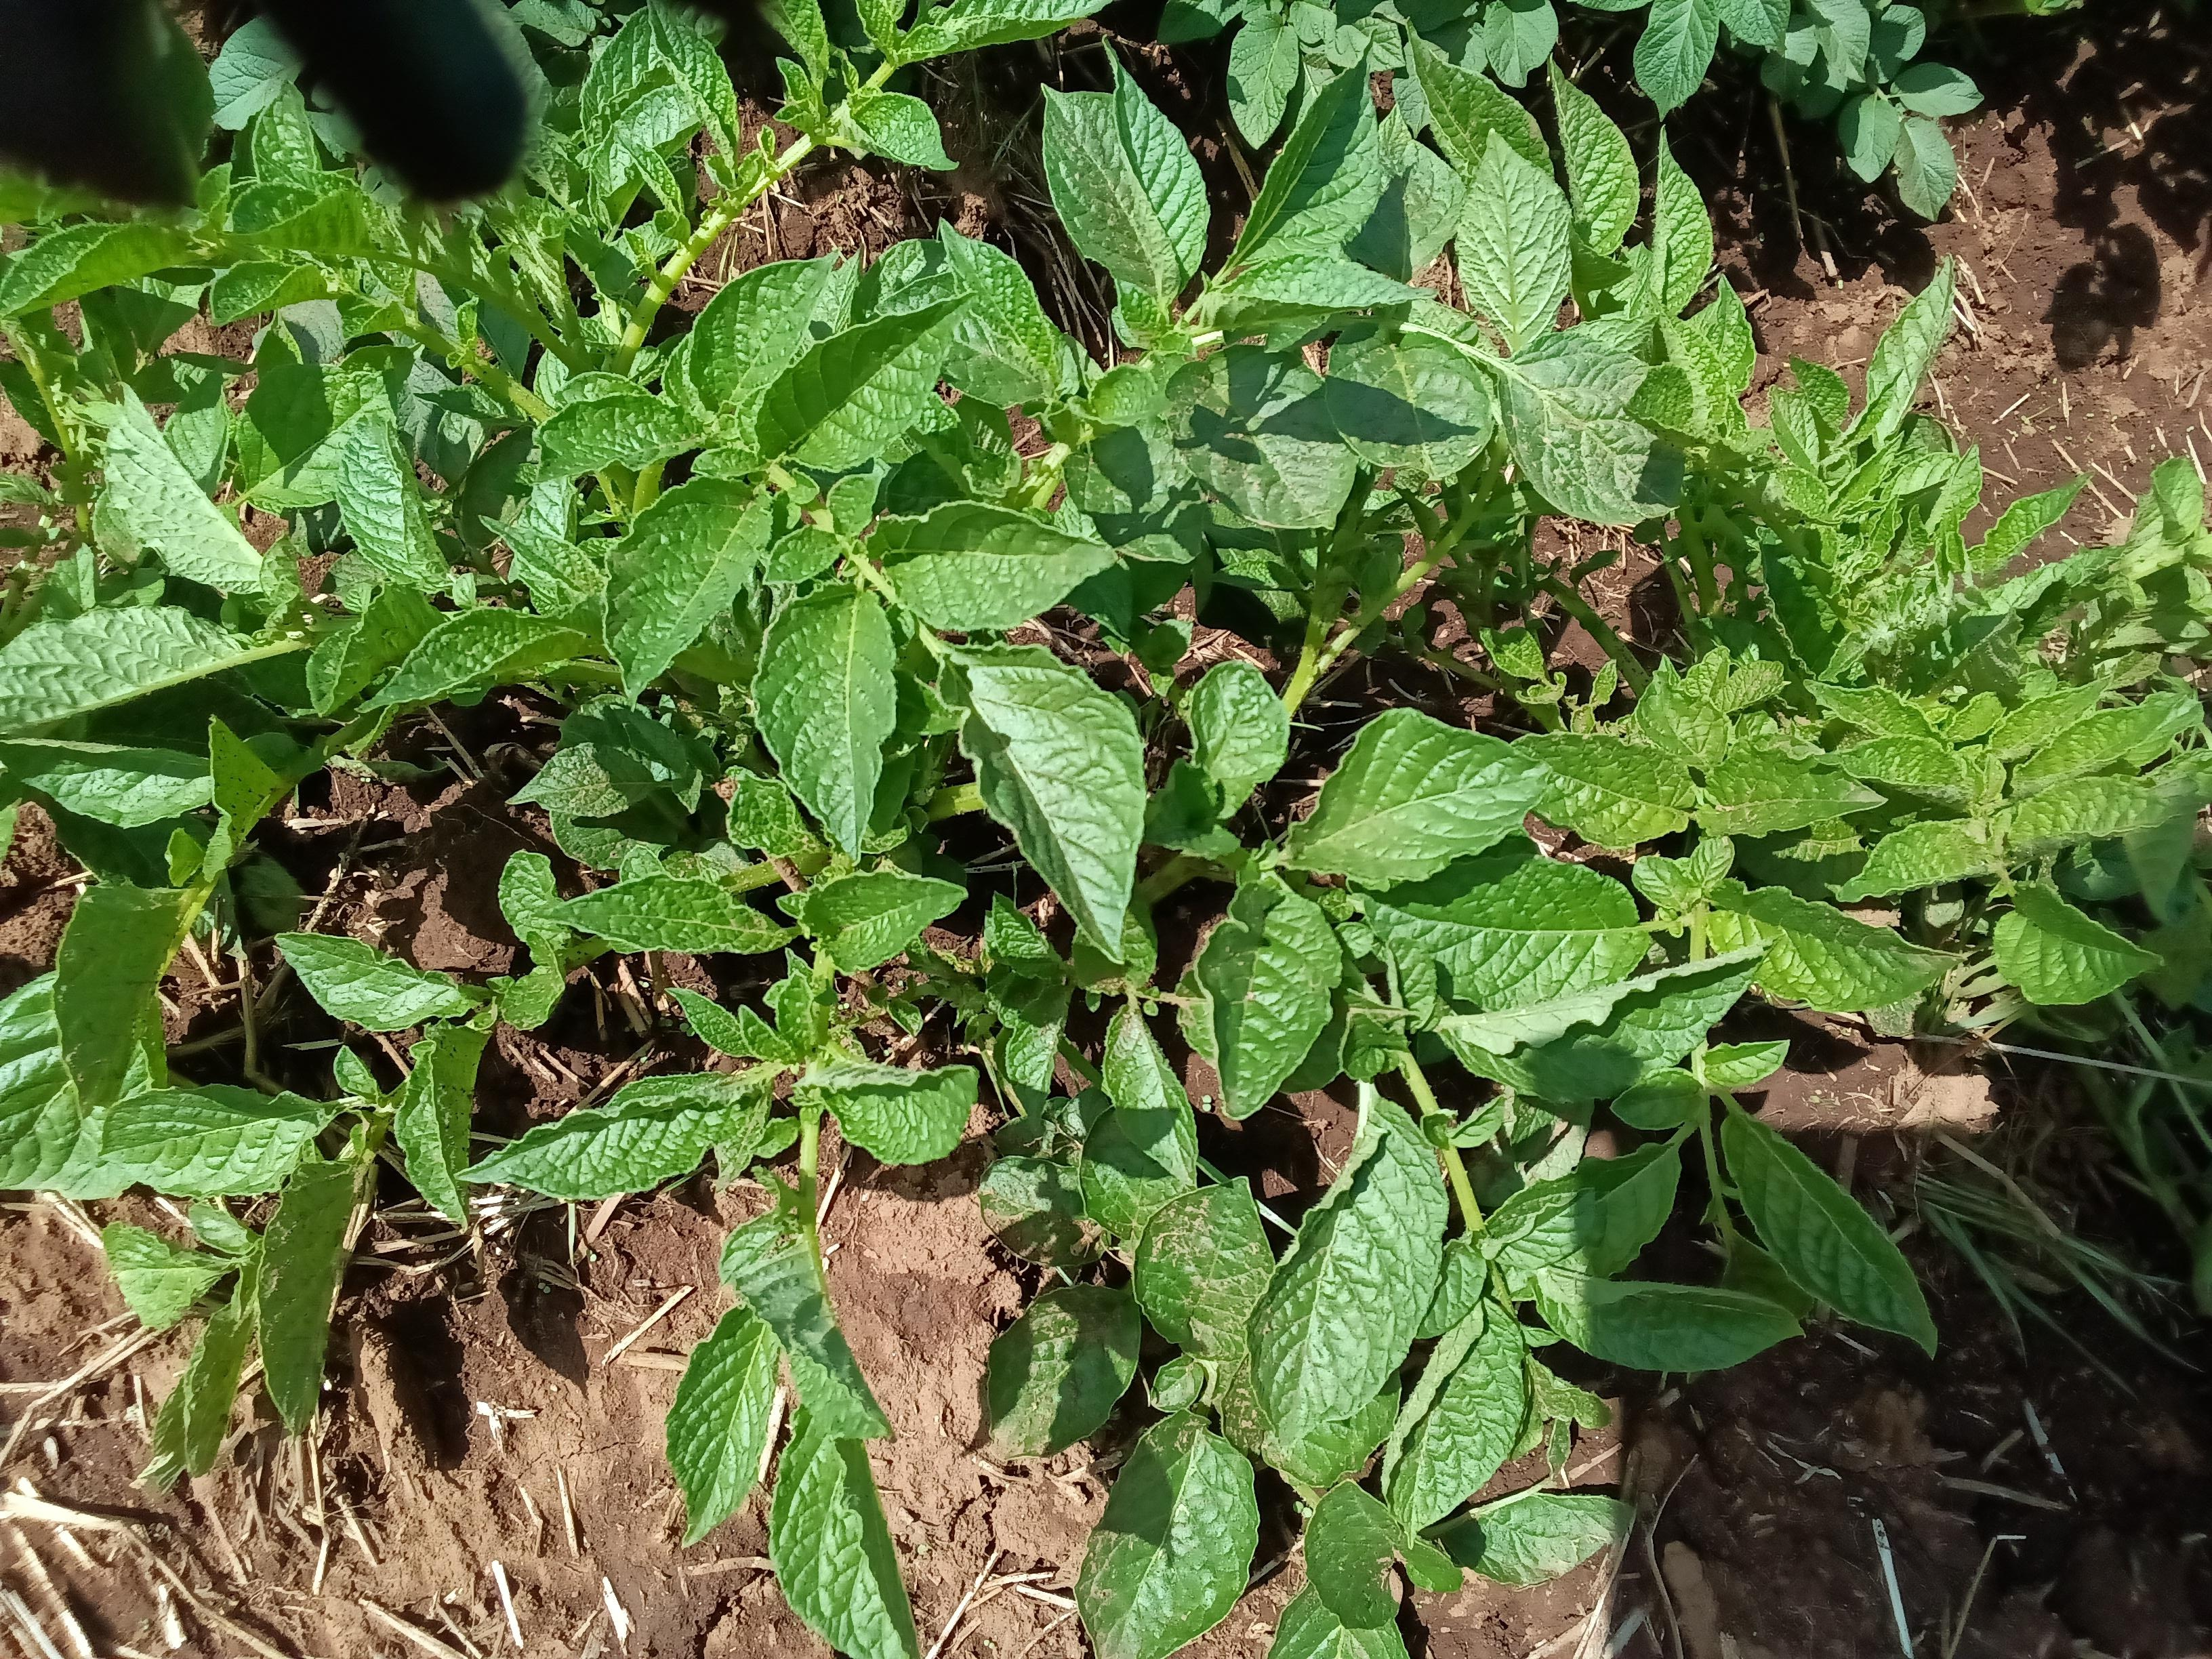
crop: potato
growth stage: vegetative
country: Kenya
